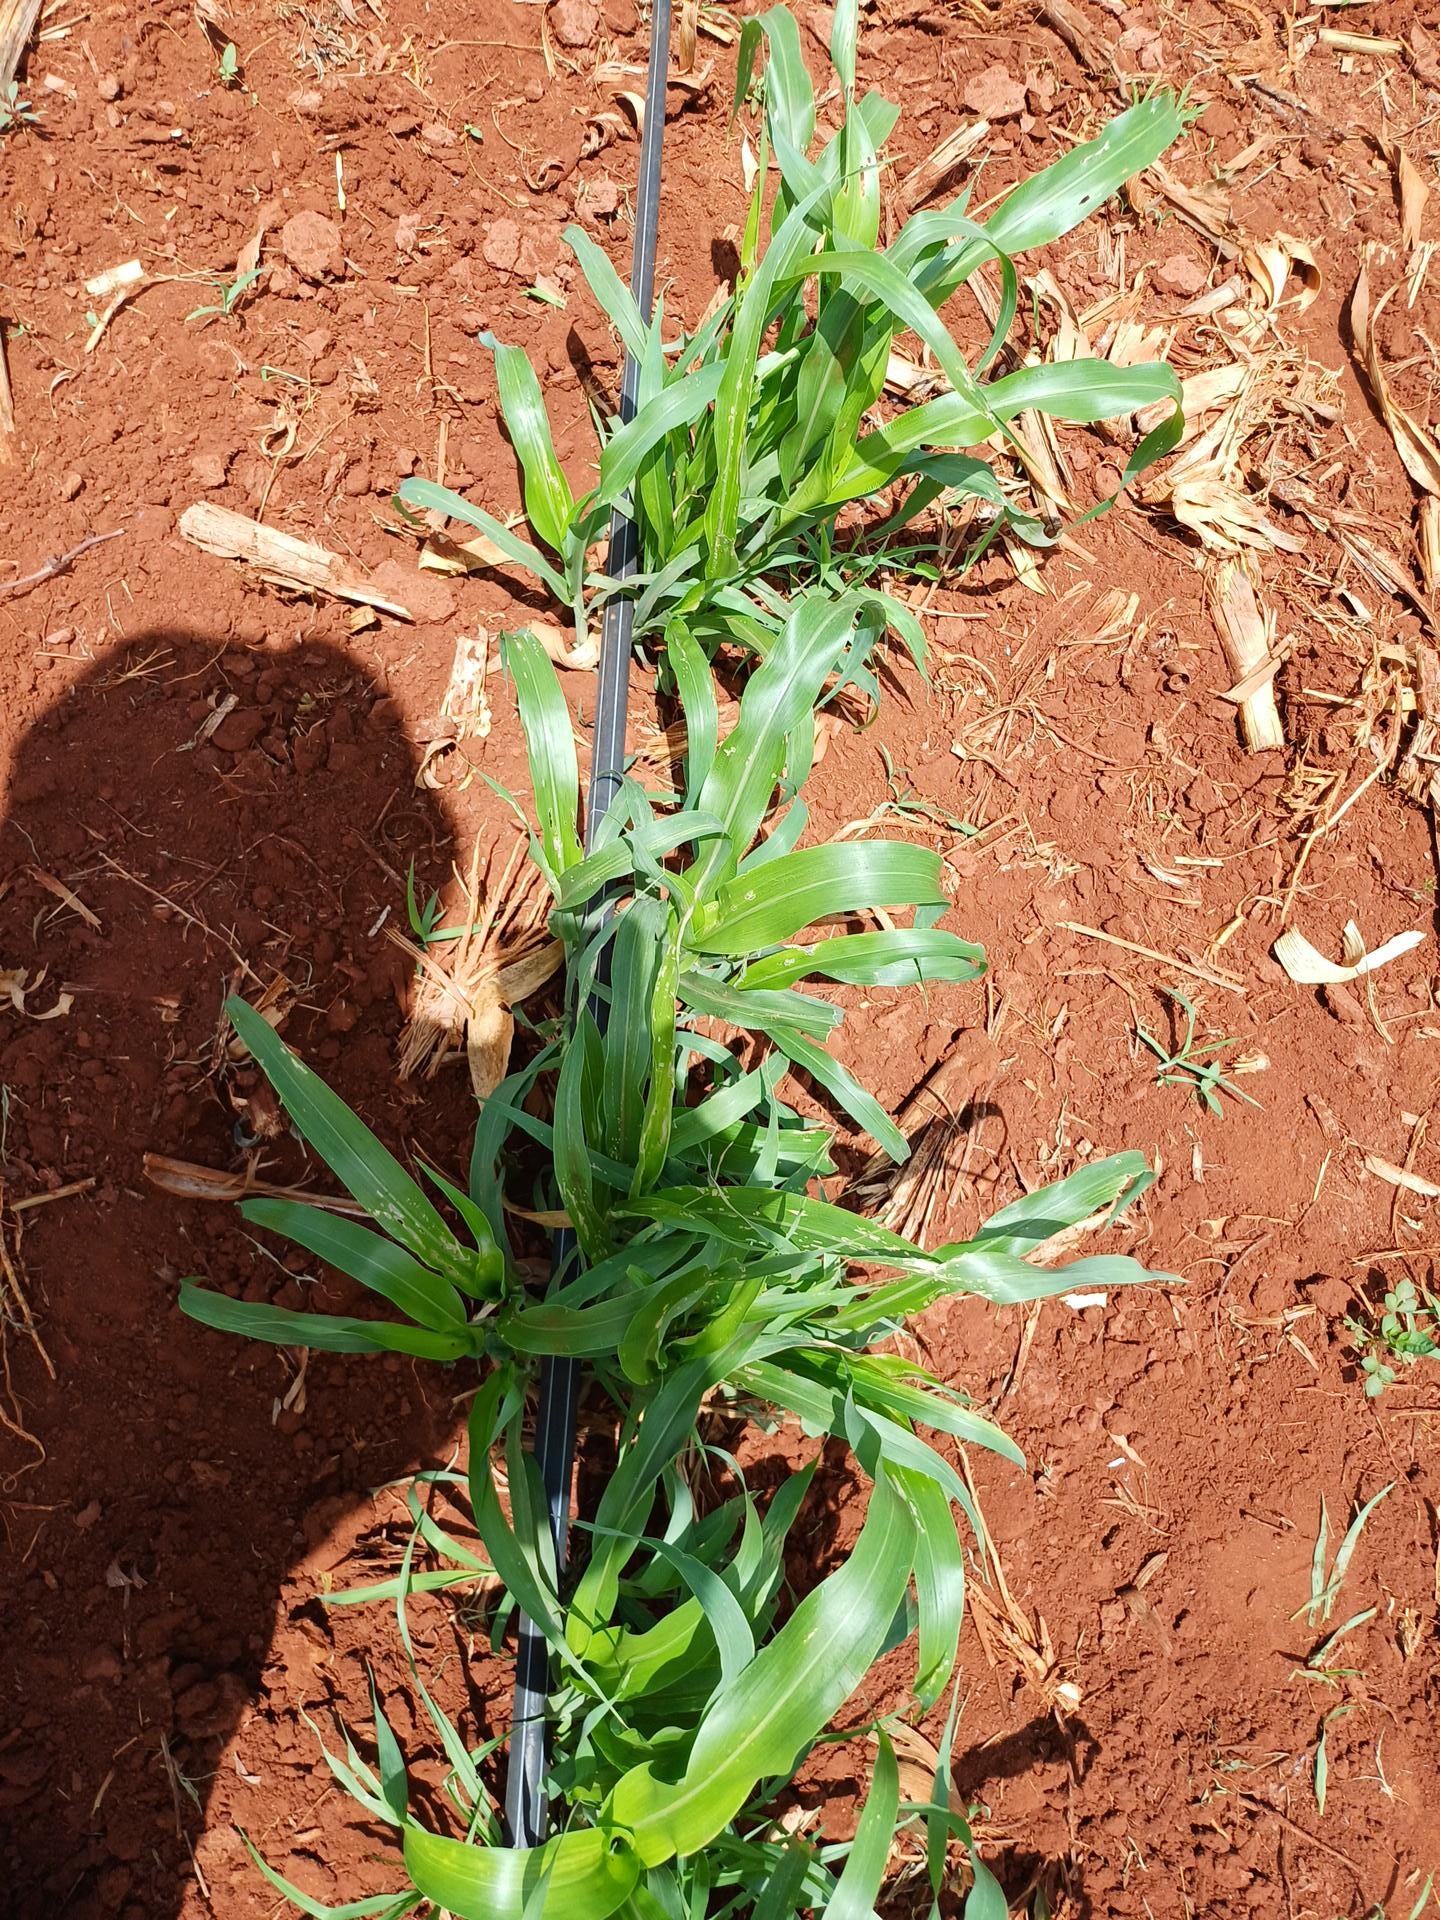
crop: sorghum
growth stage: vegetative
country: Kenya
